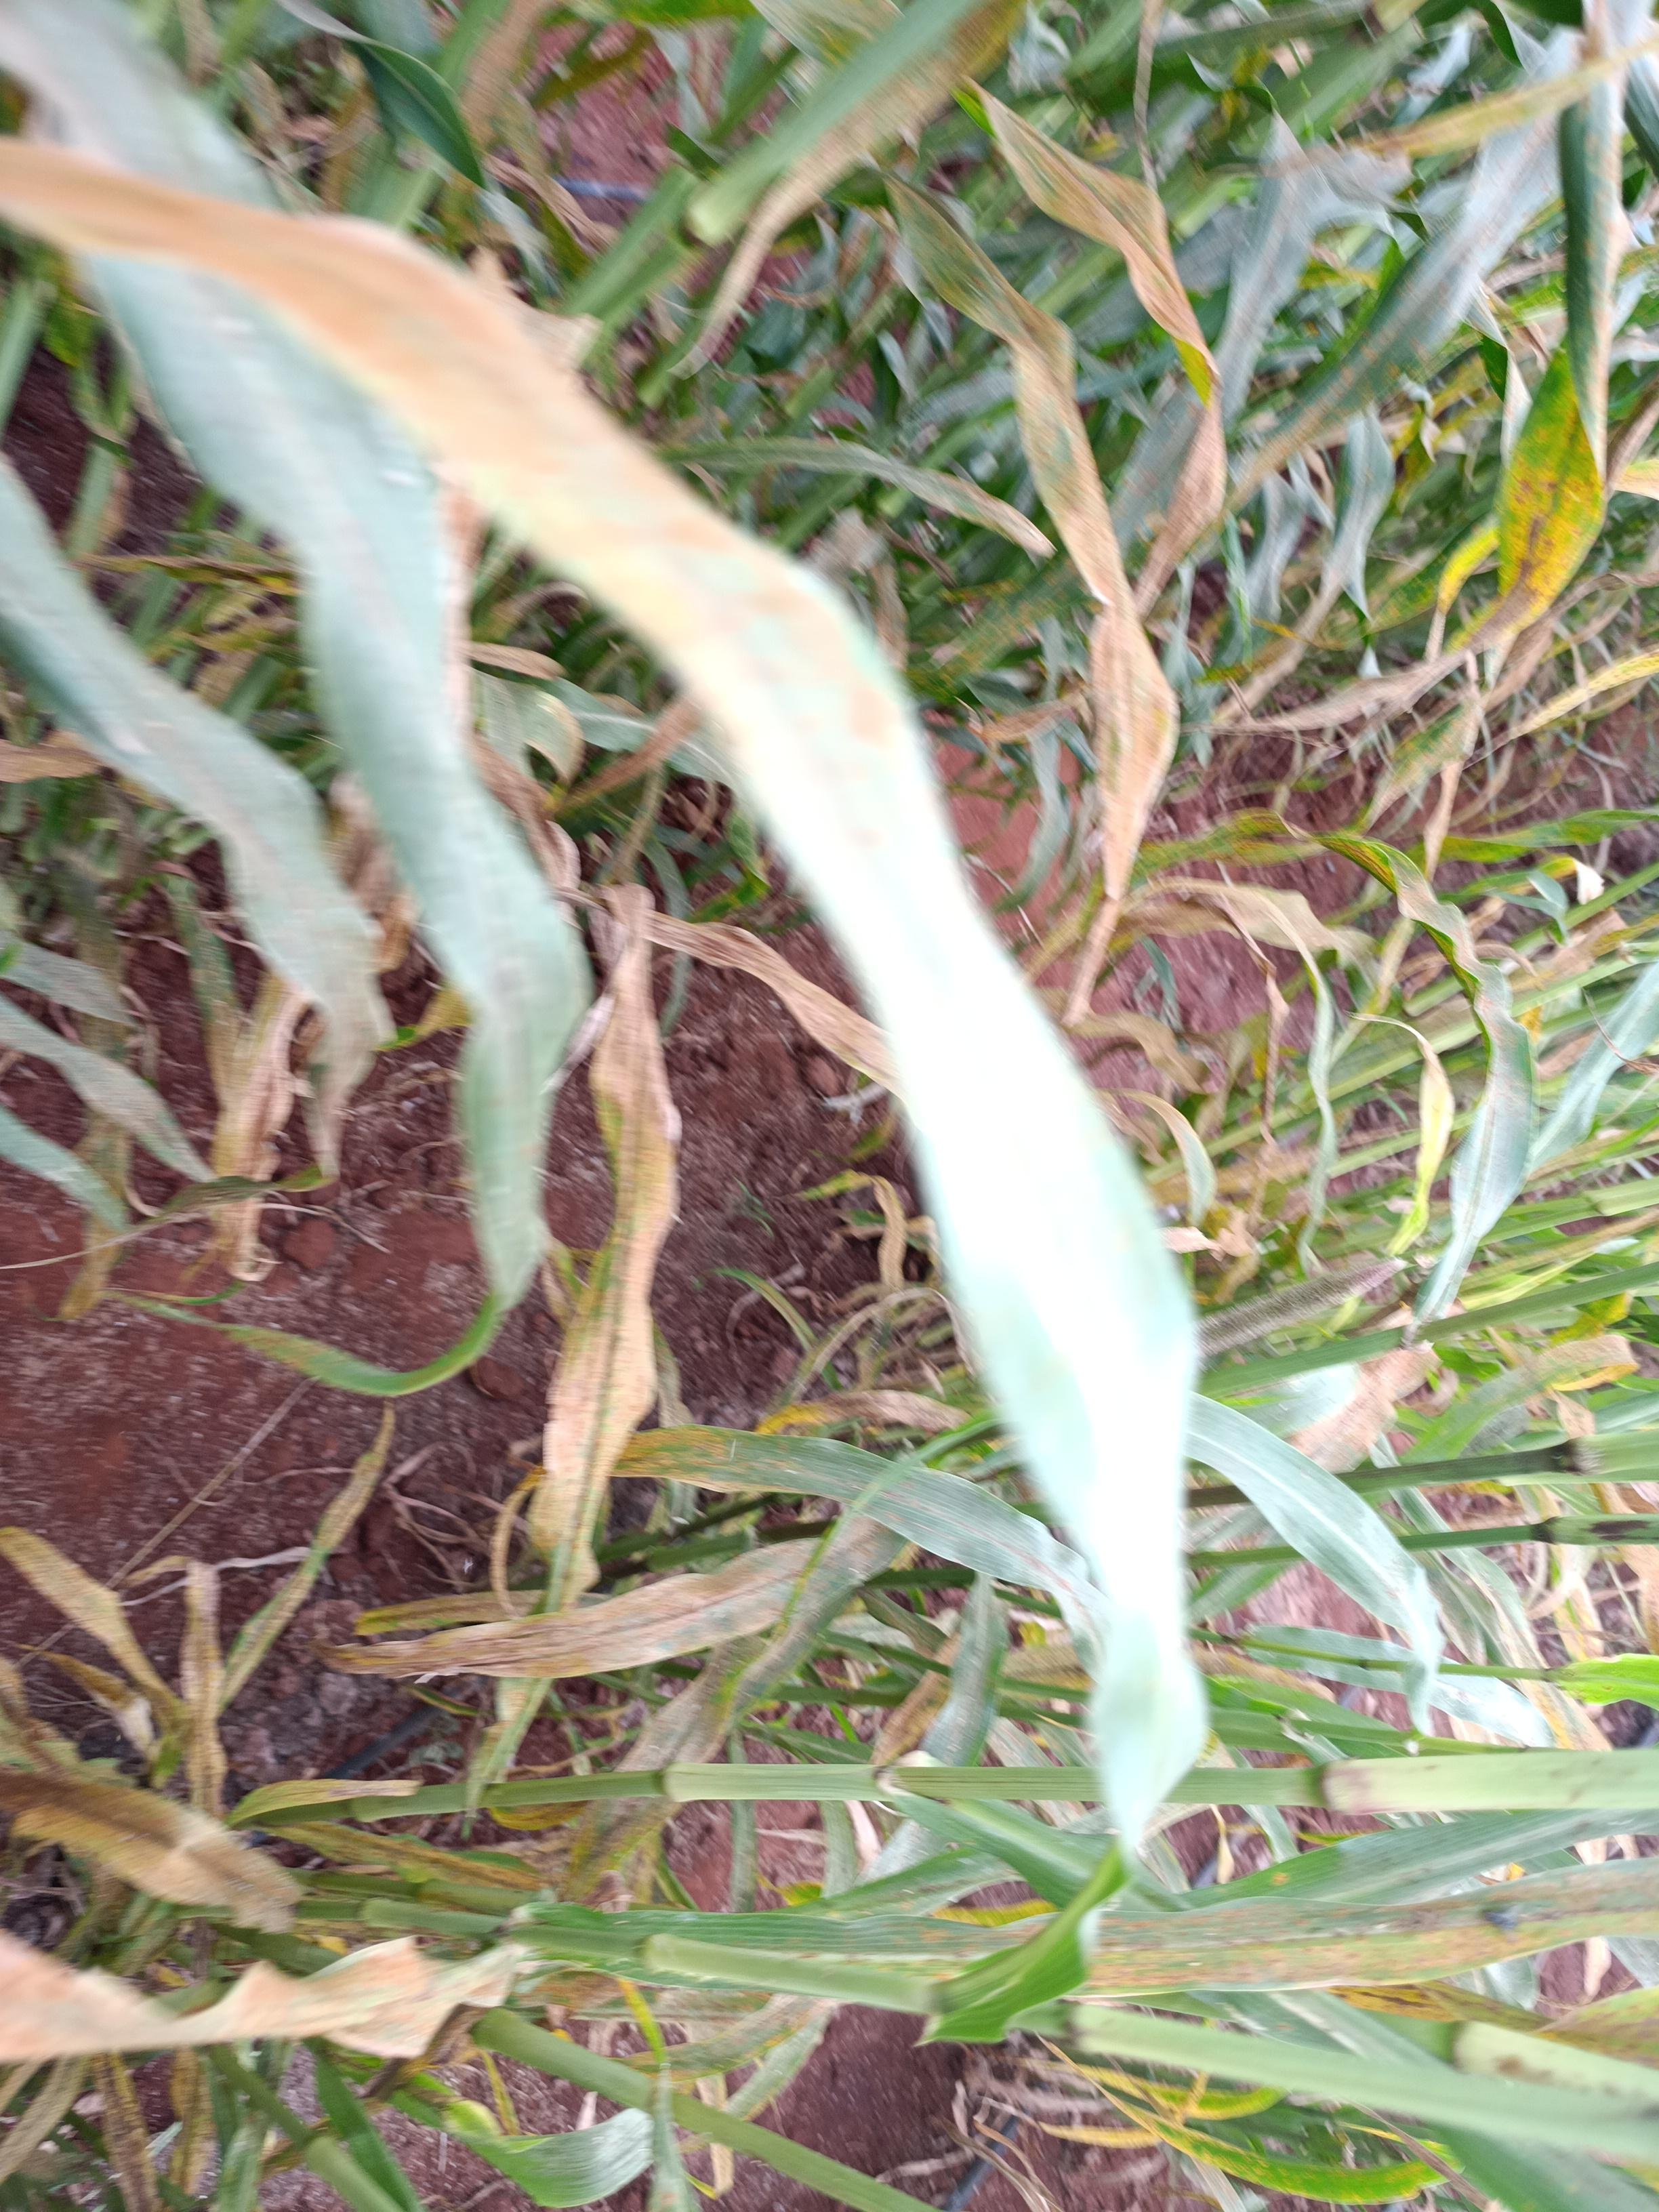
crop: pearl millet
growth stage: filling grain
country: Kenya
